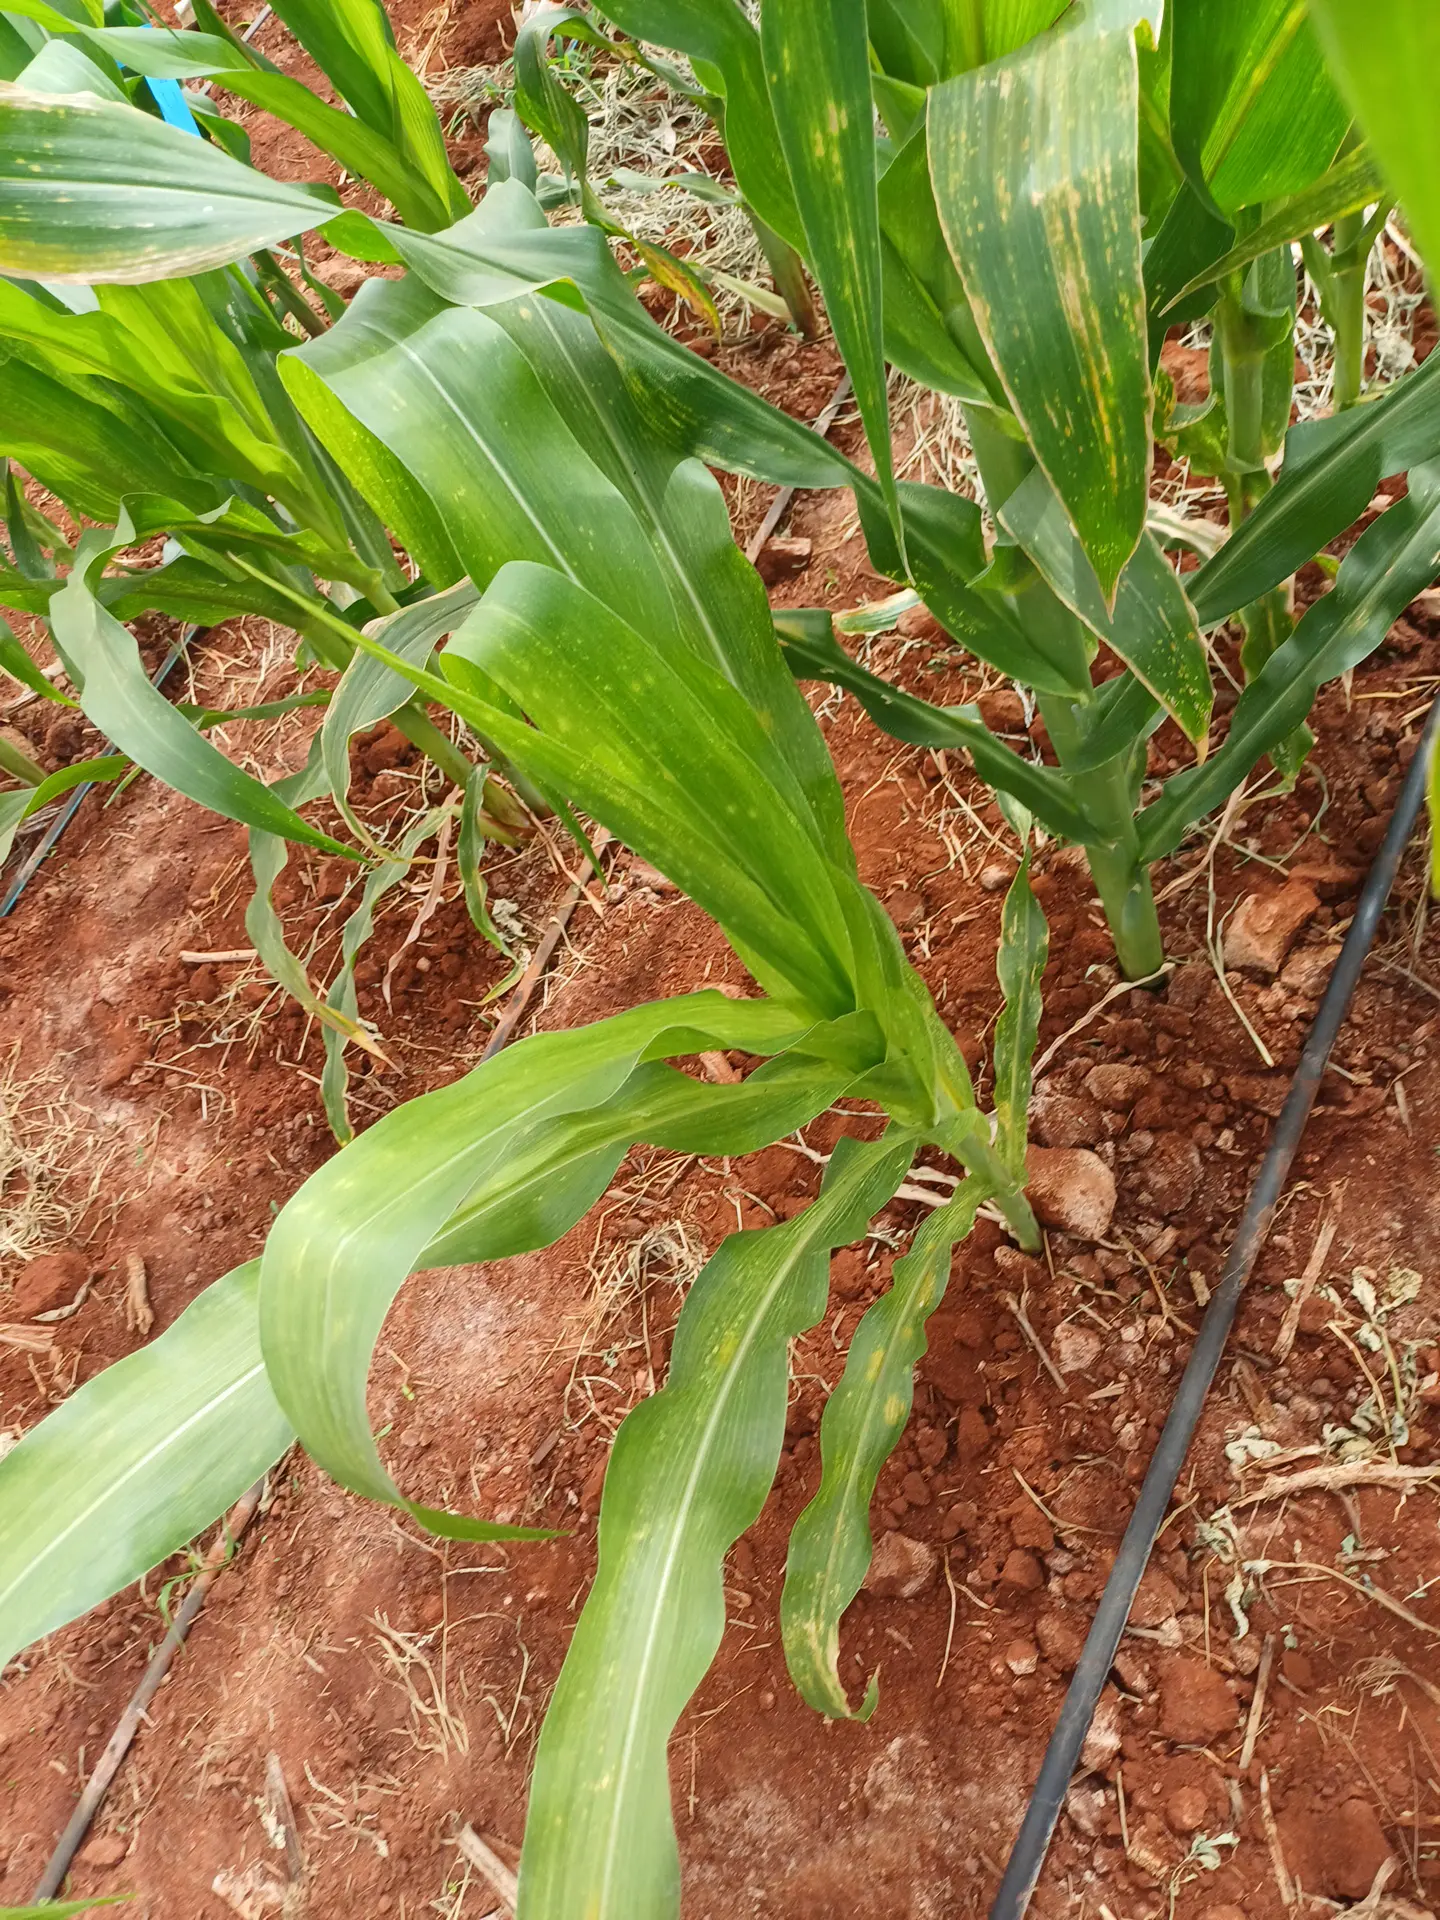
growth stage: vegetative
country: Kenya
